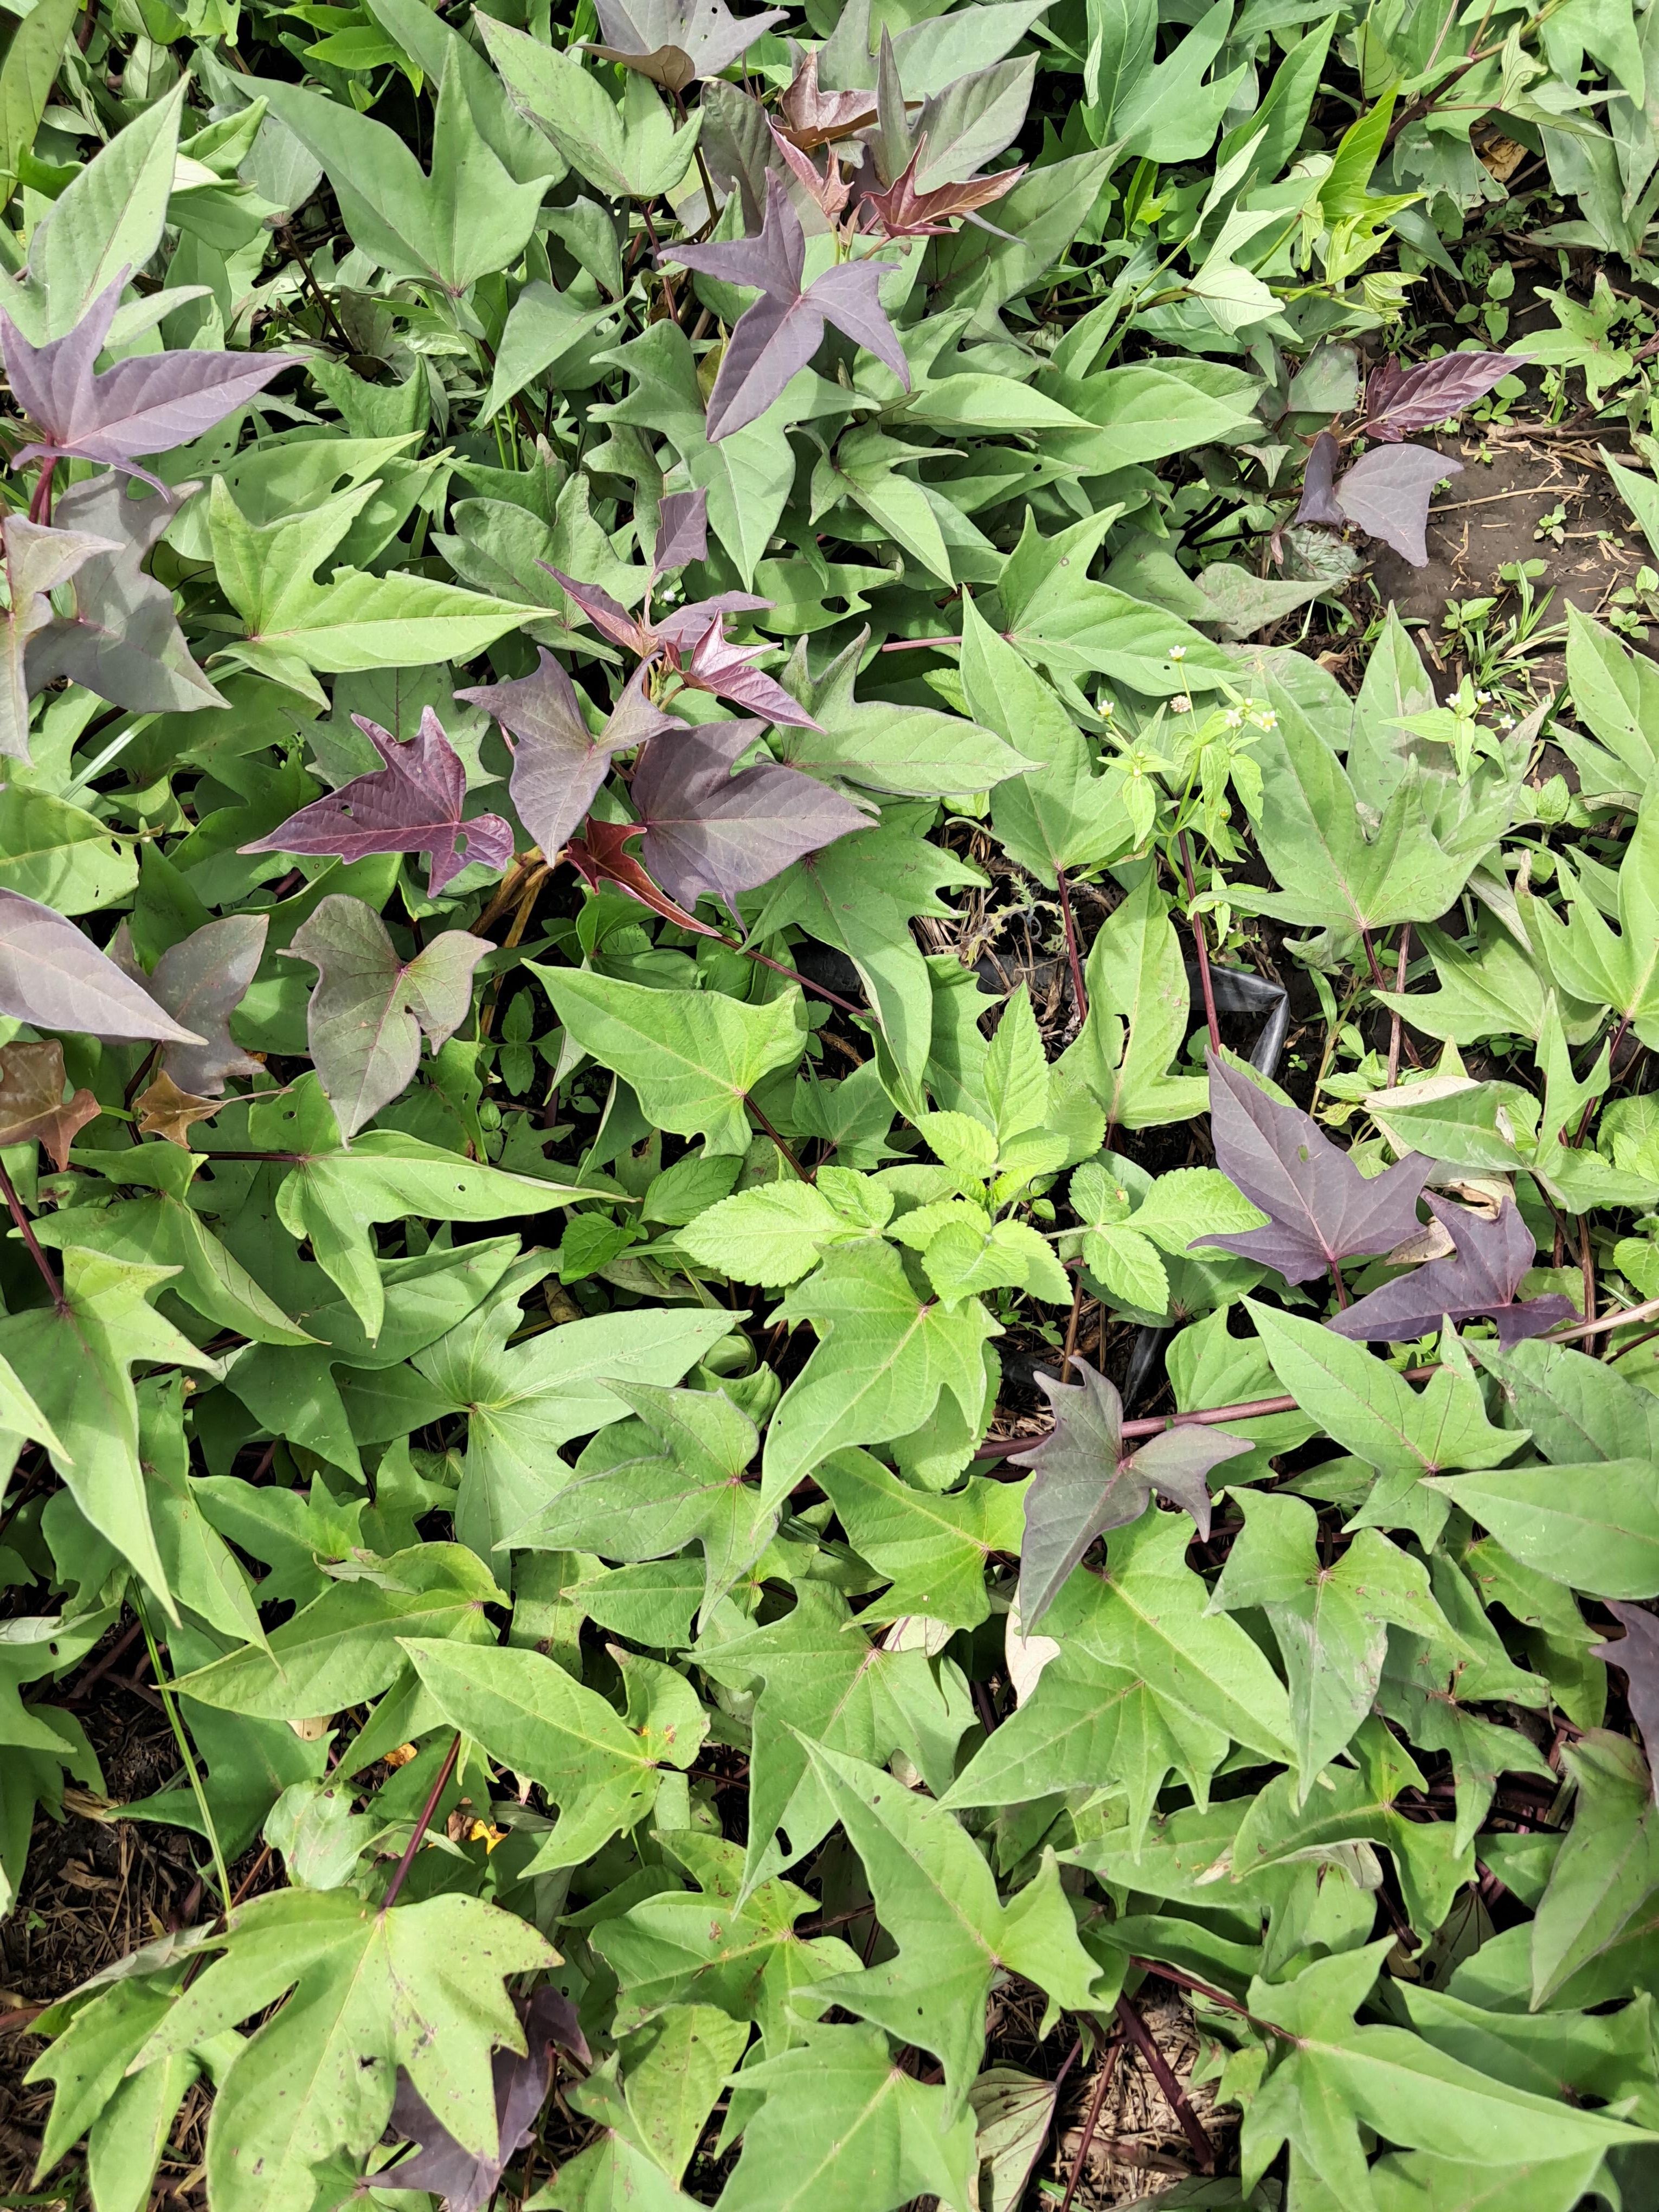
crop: sweet potato
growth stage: vegetative
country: Tanzania
